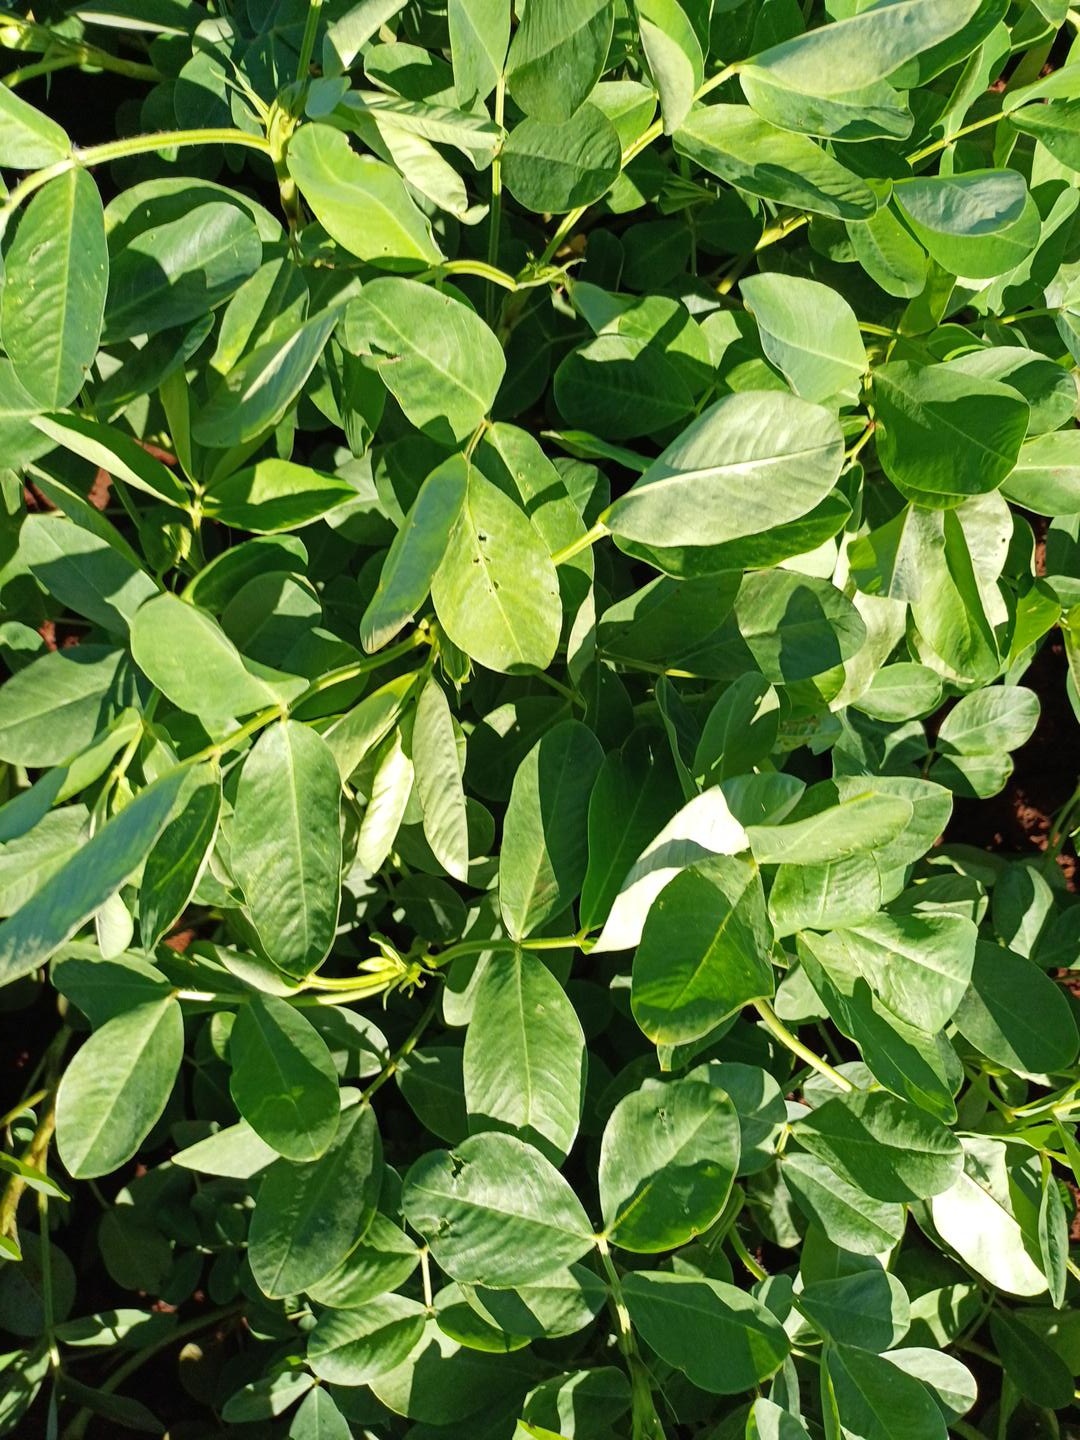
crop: groundnut
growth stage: flowering
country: Kenya
